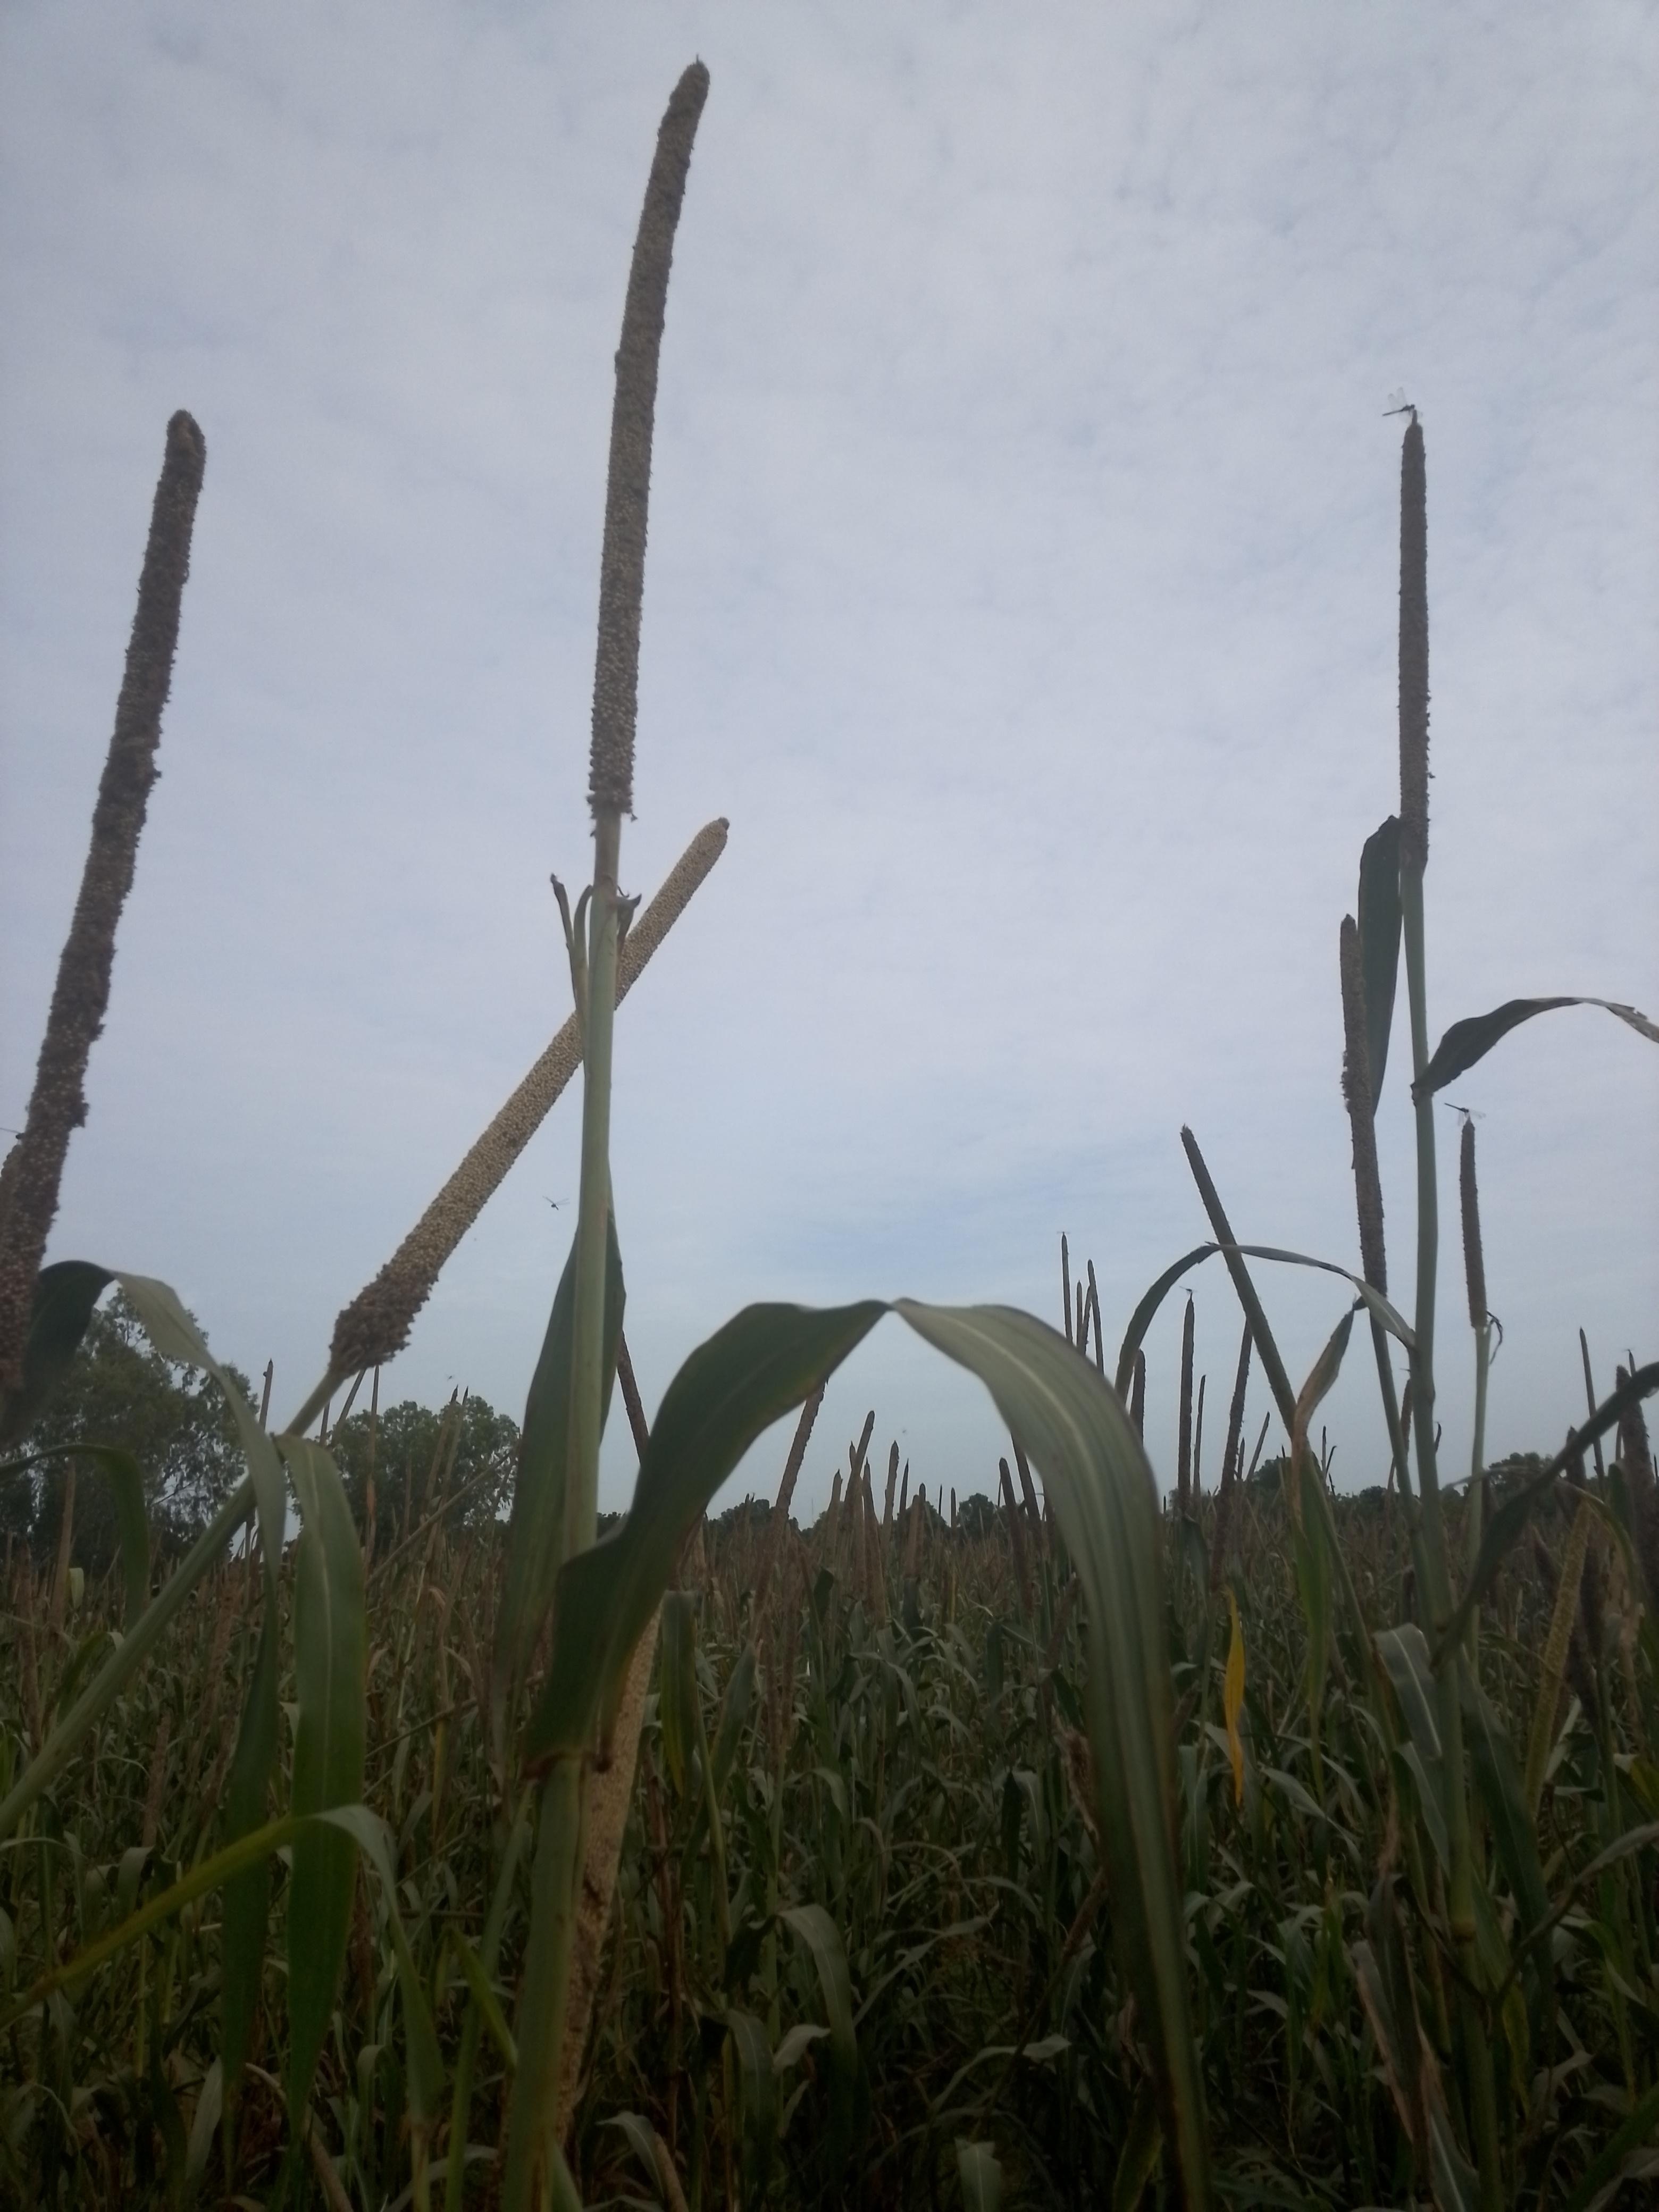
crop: pearl millet
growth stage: filling grain
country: Senegal
